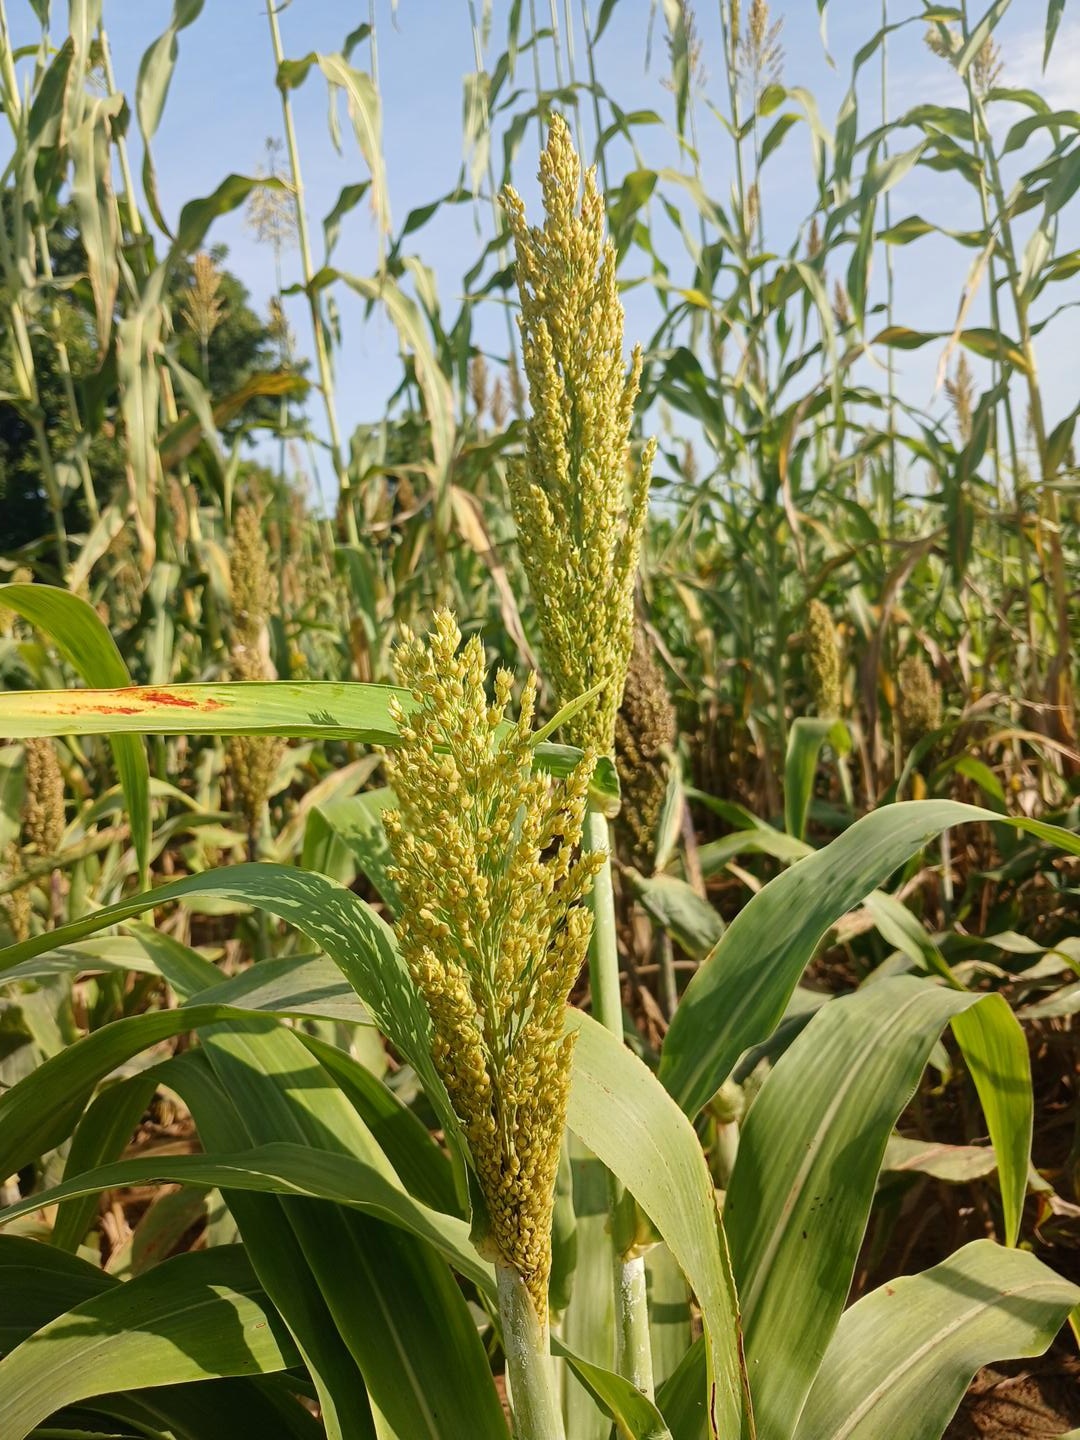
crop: sorghum
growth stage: filling grain
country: Senegal
